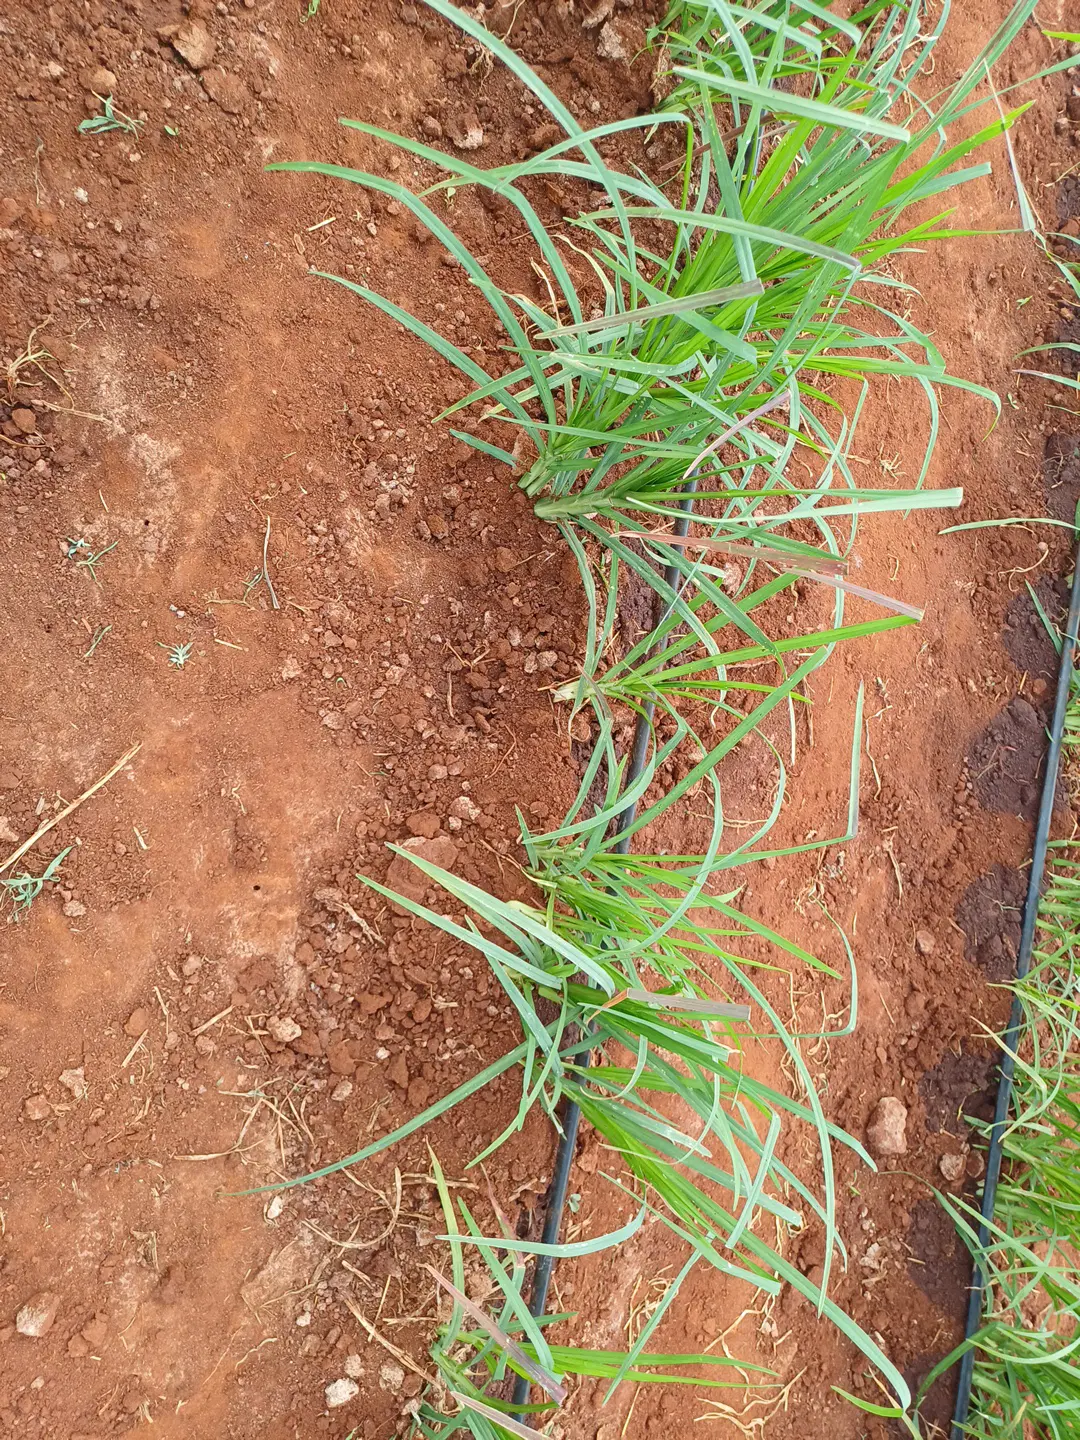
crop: finger millet
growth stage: elongation stem
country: Kenya
